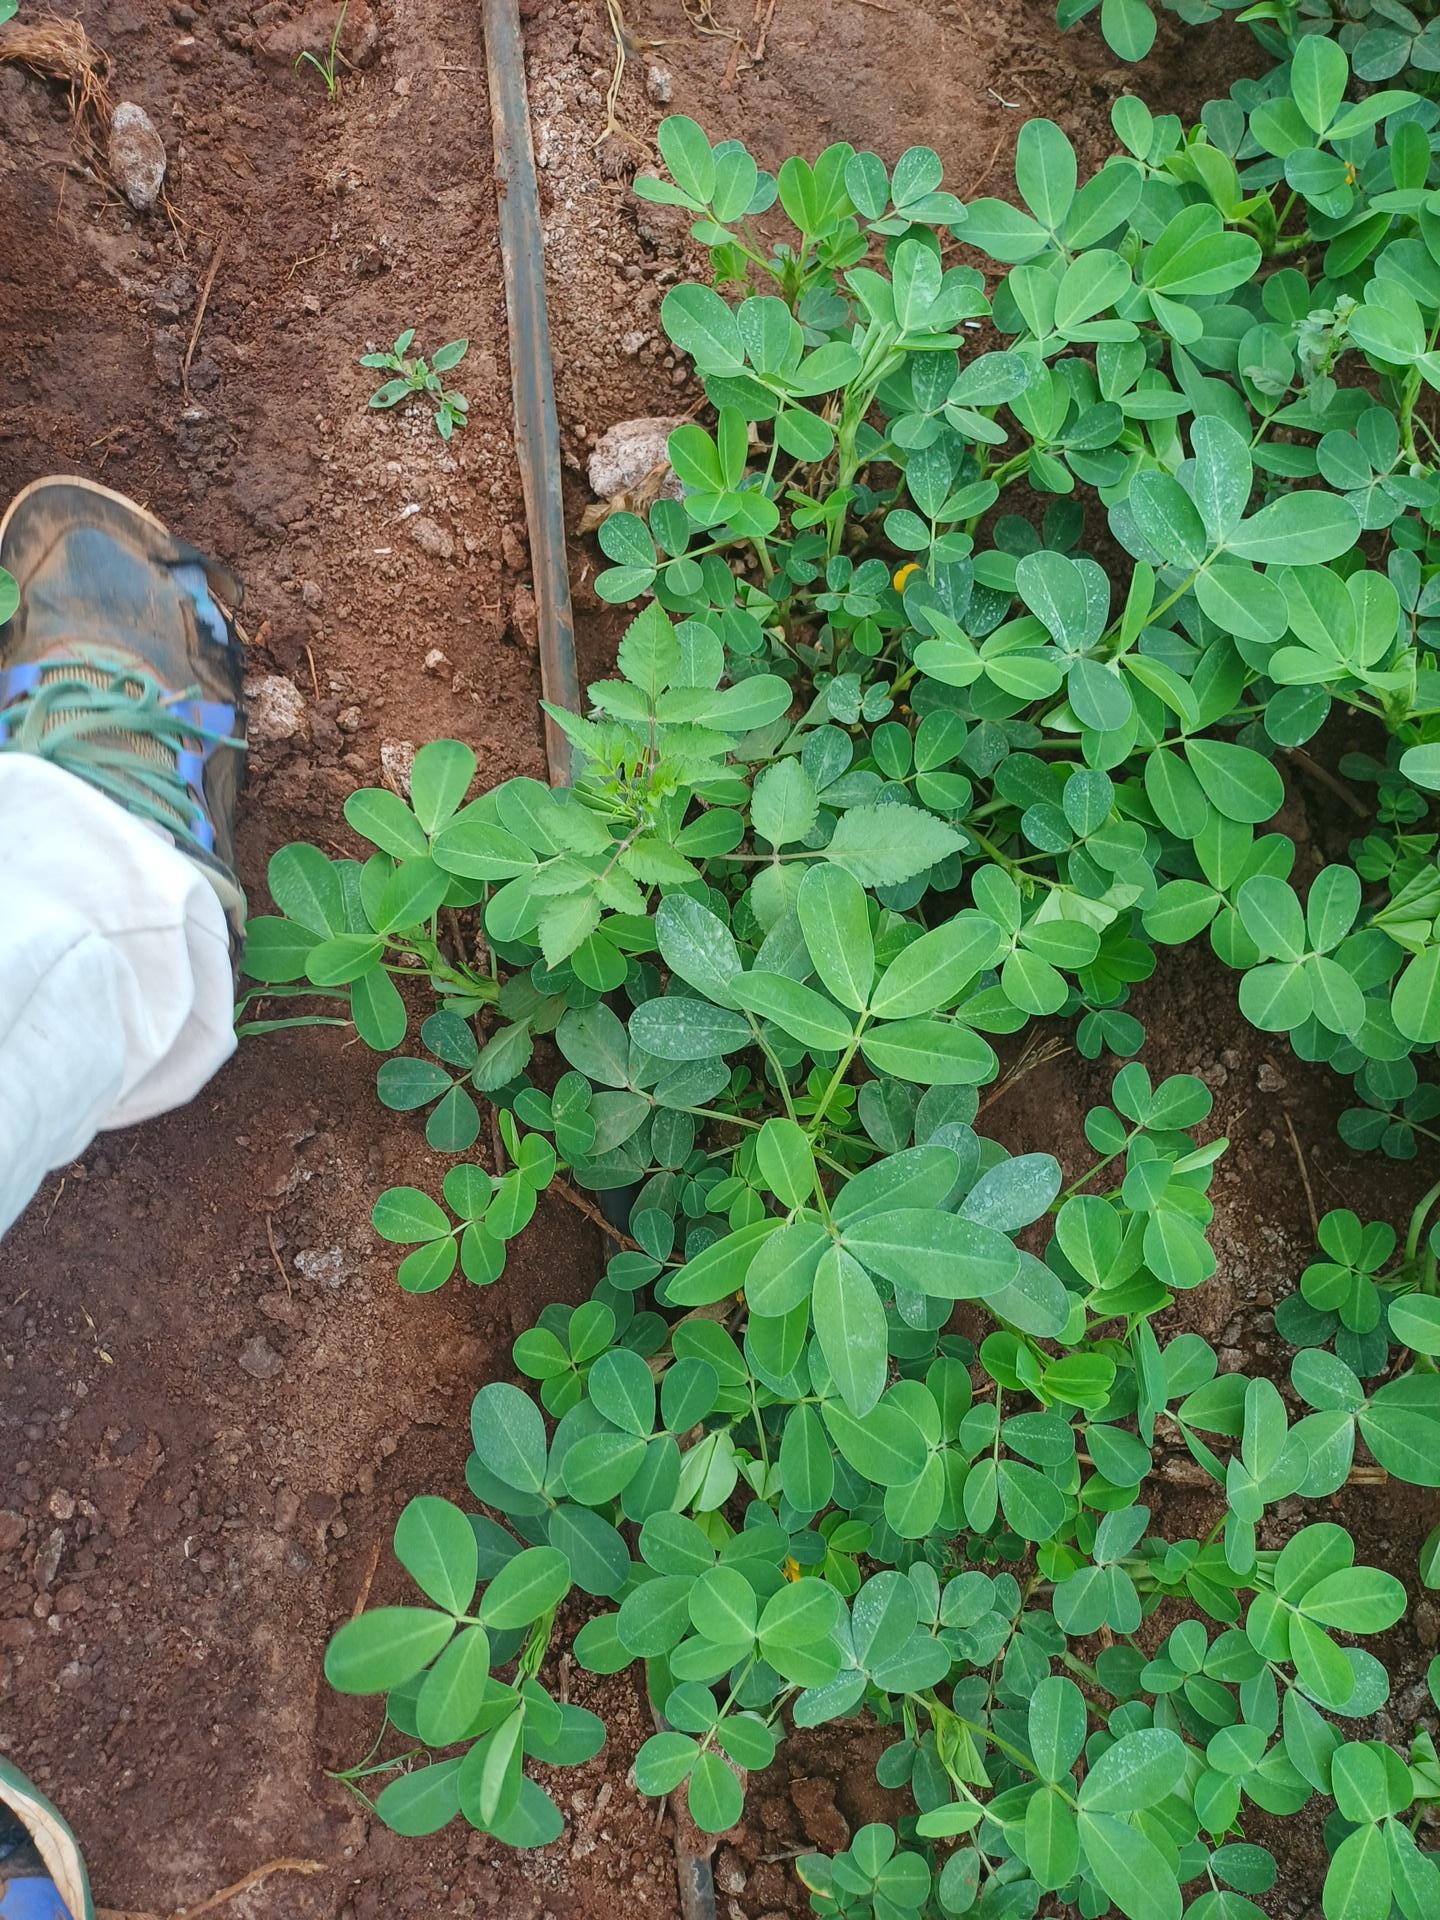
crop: groundnut
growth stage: vegetative
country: Kenya
